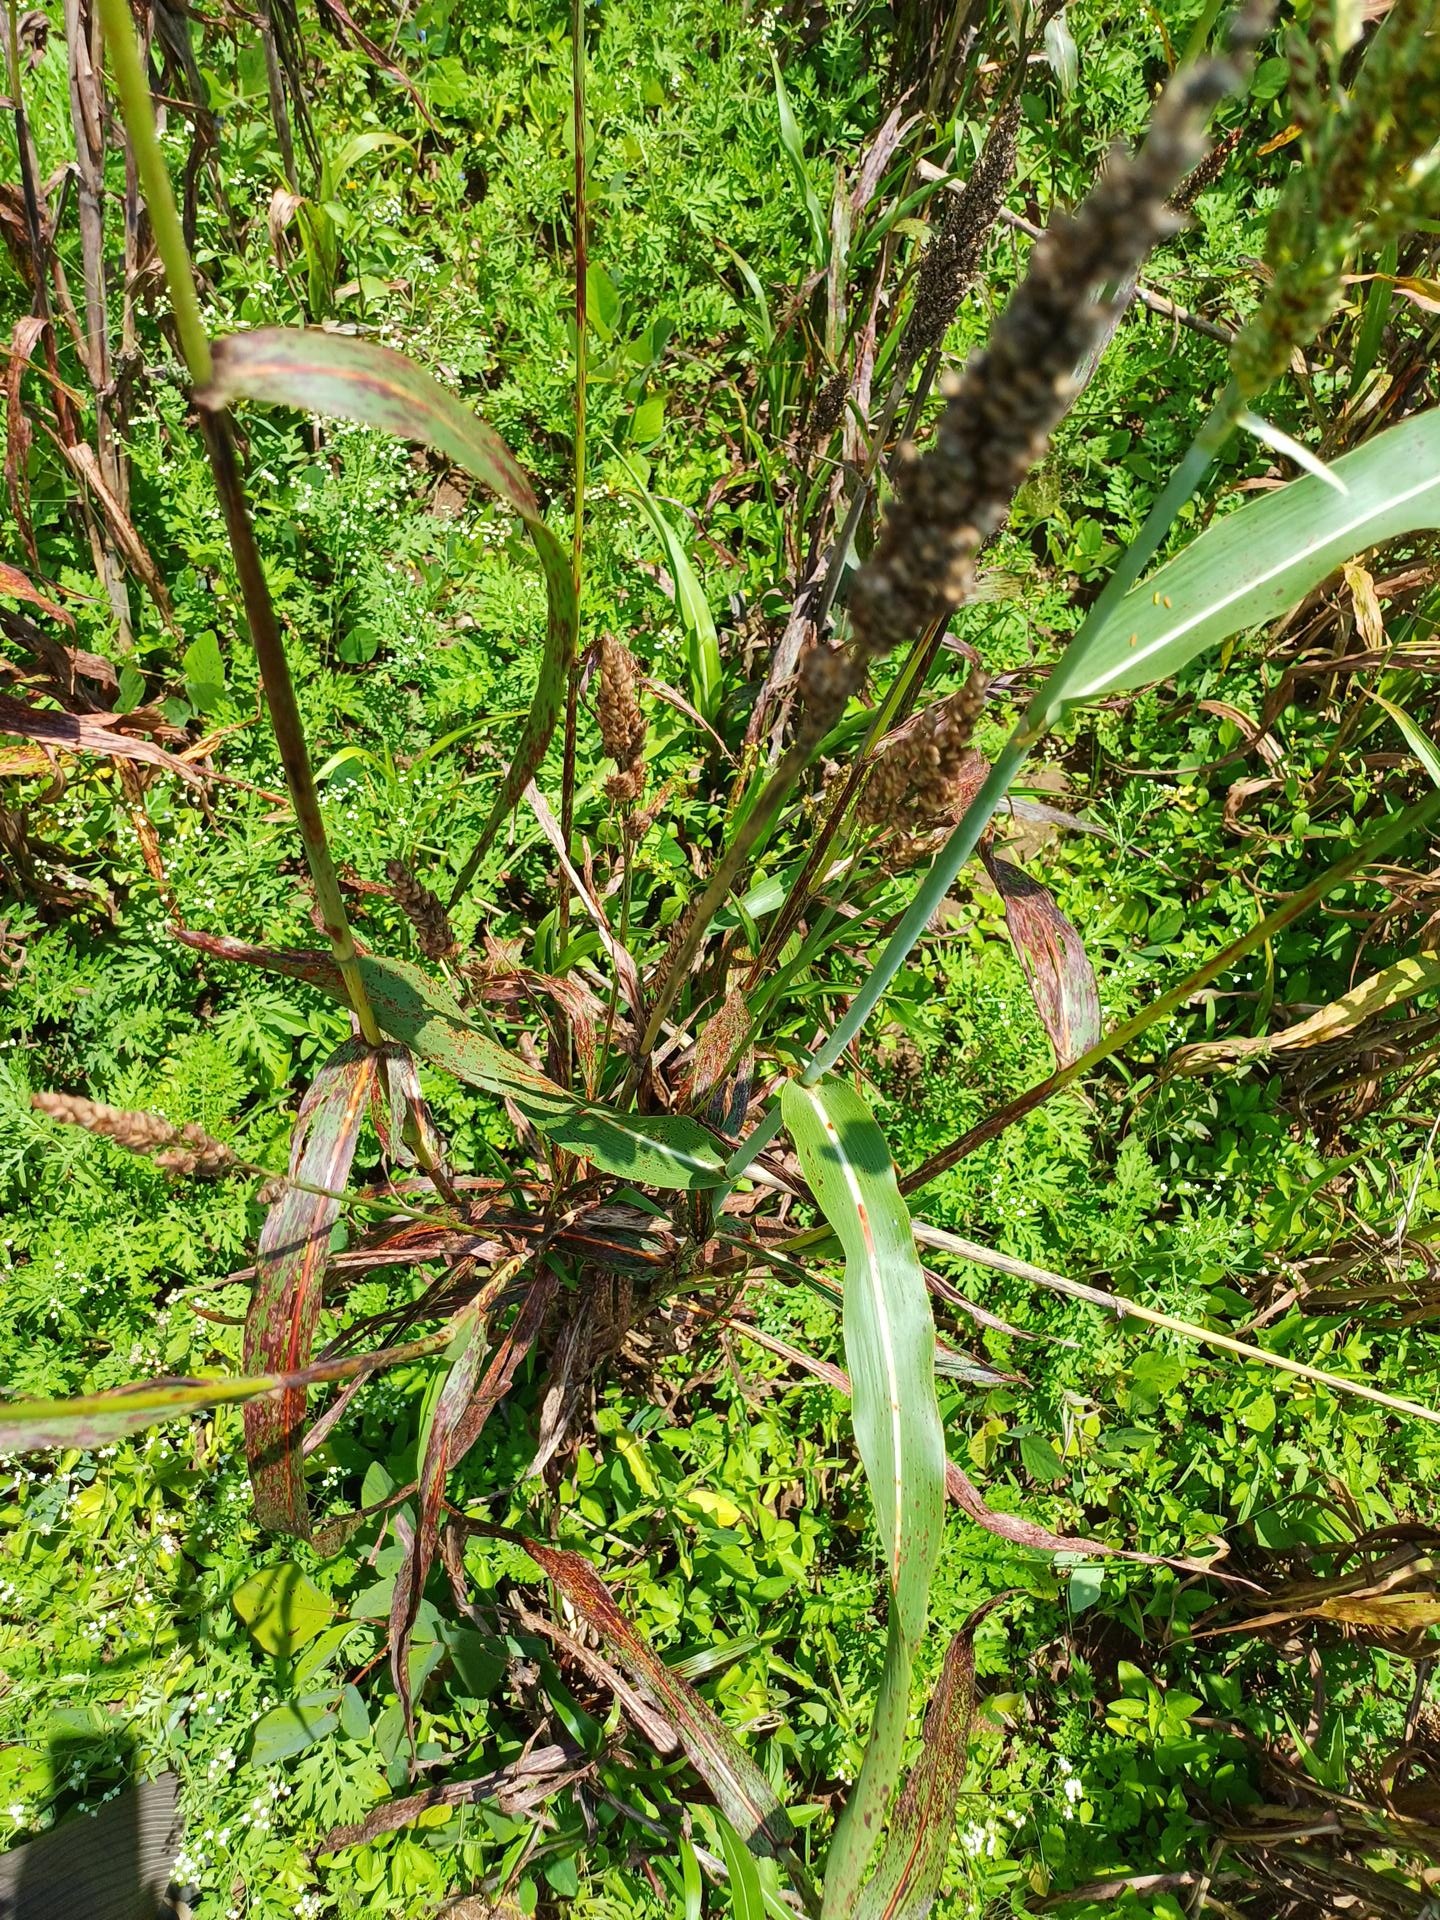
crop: sorghum
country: Kenya
